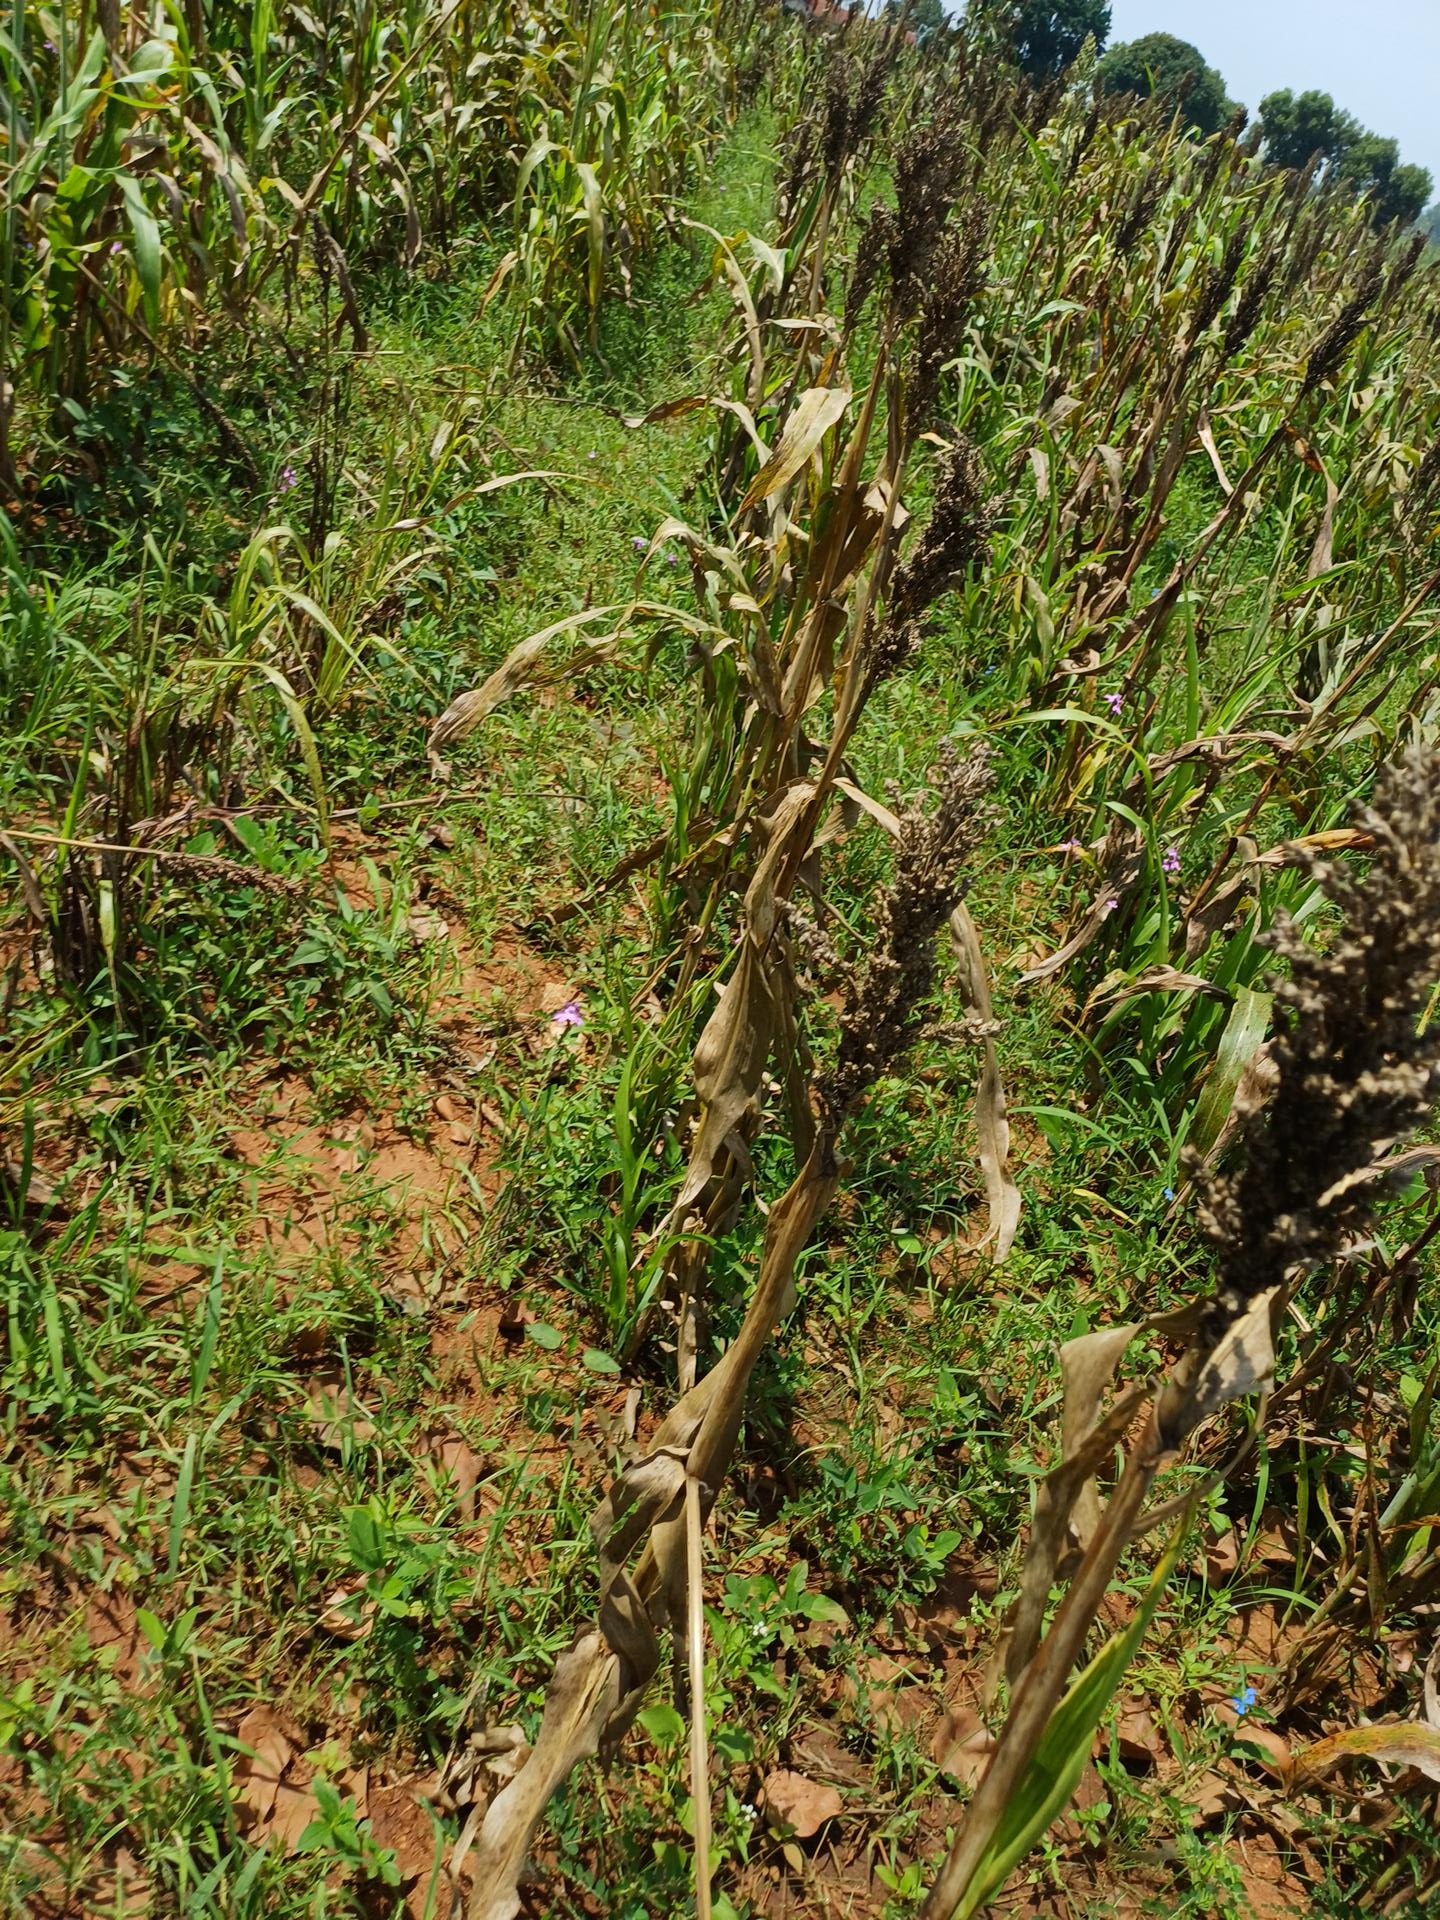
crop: sorghum
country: Kenya
